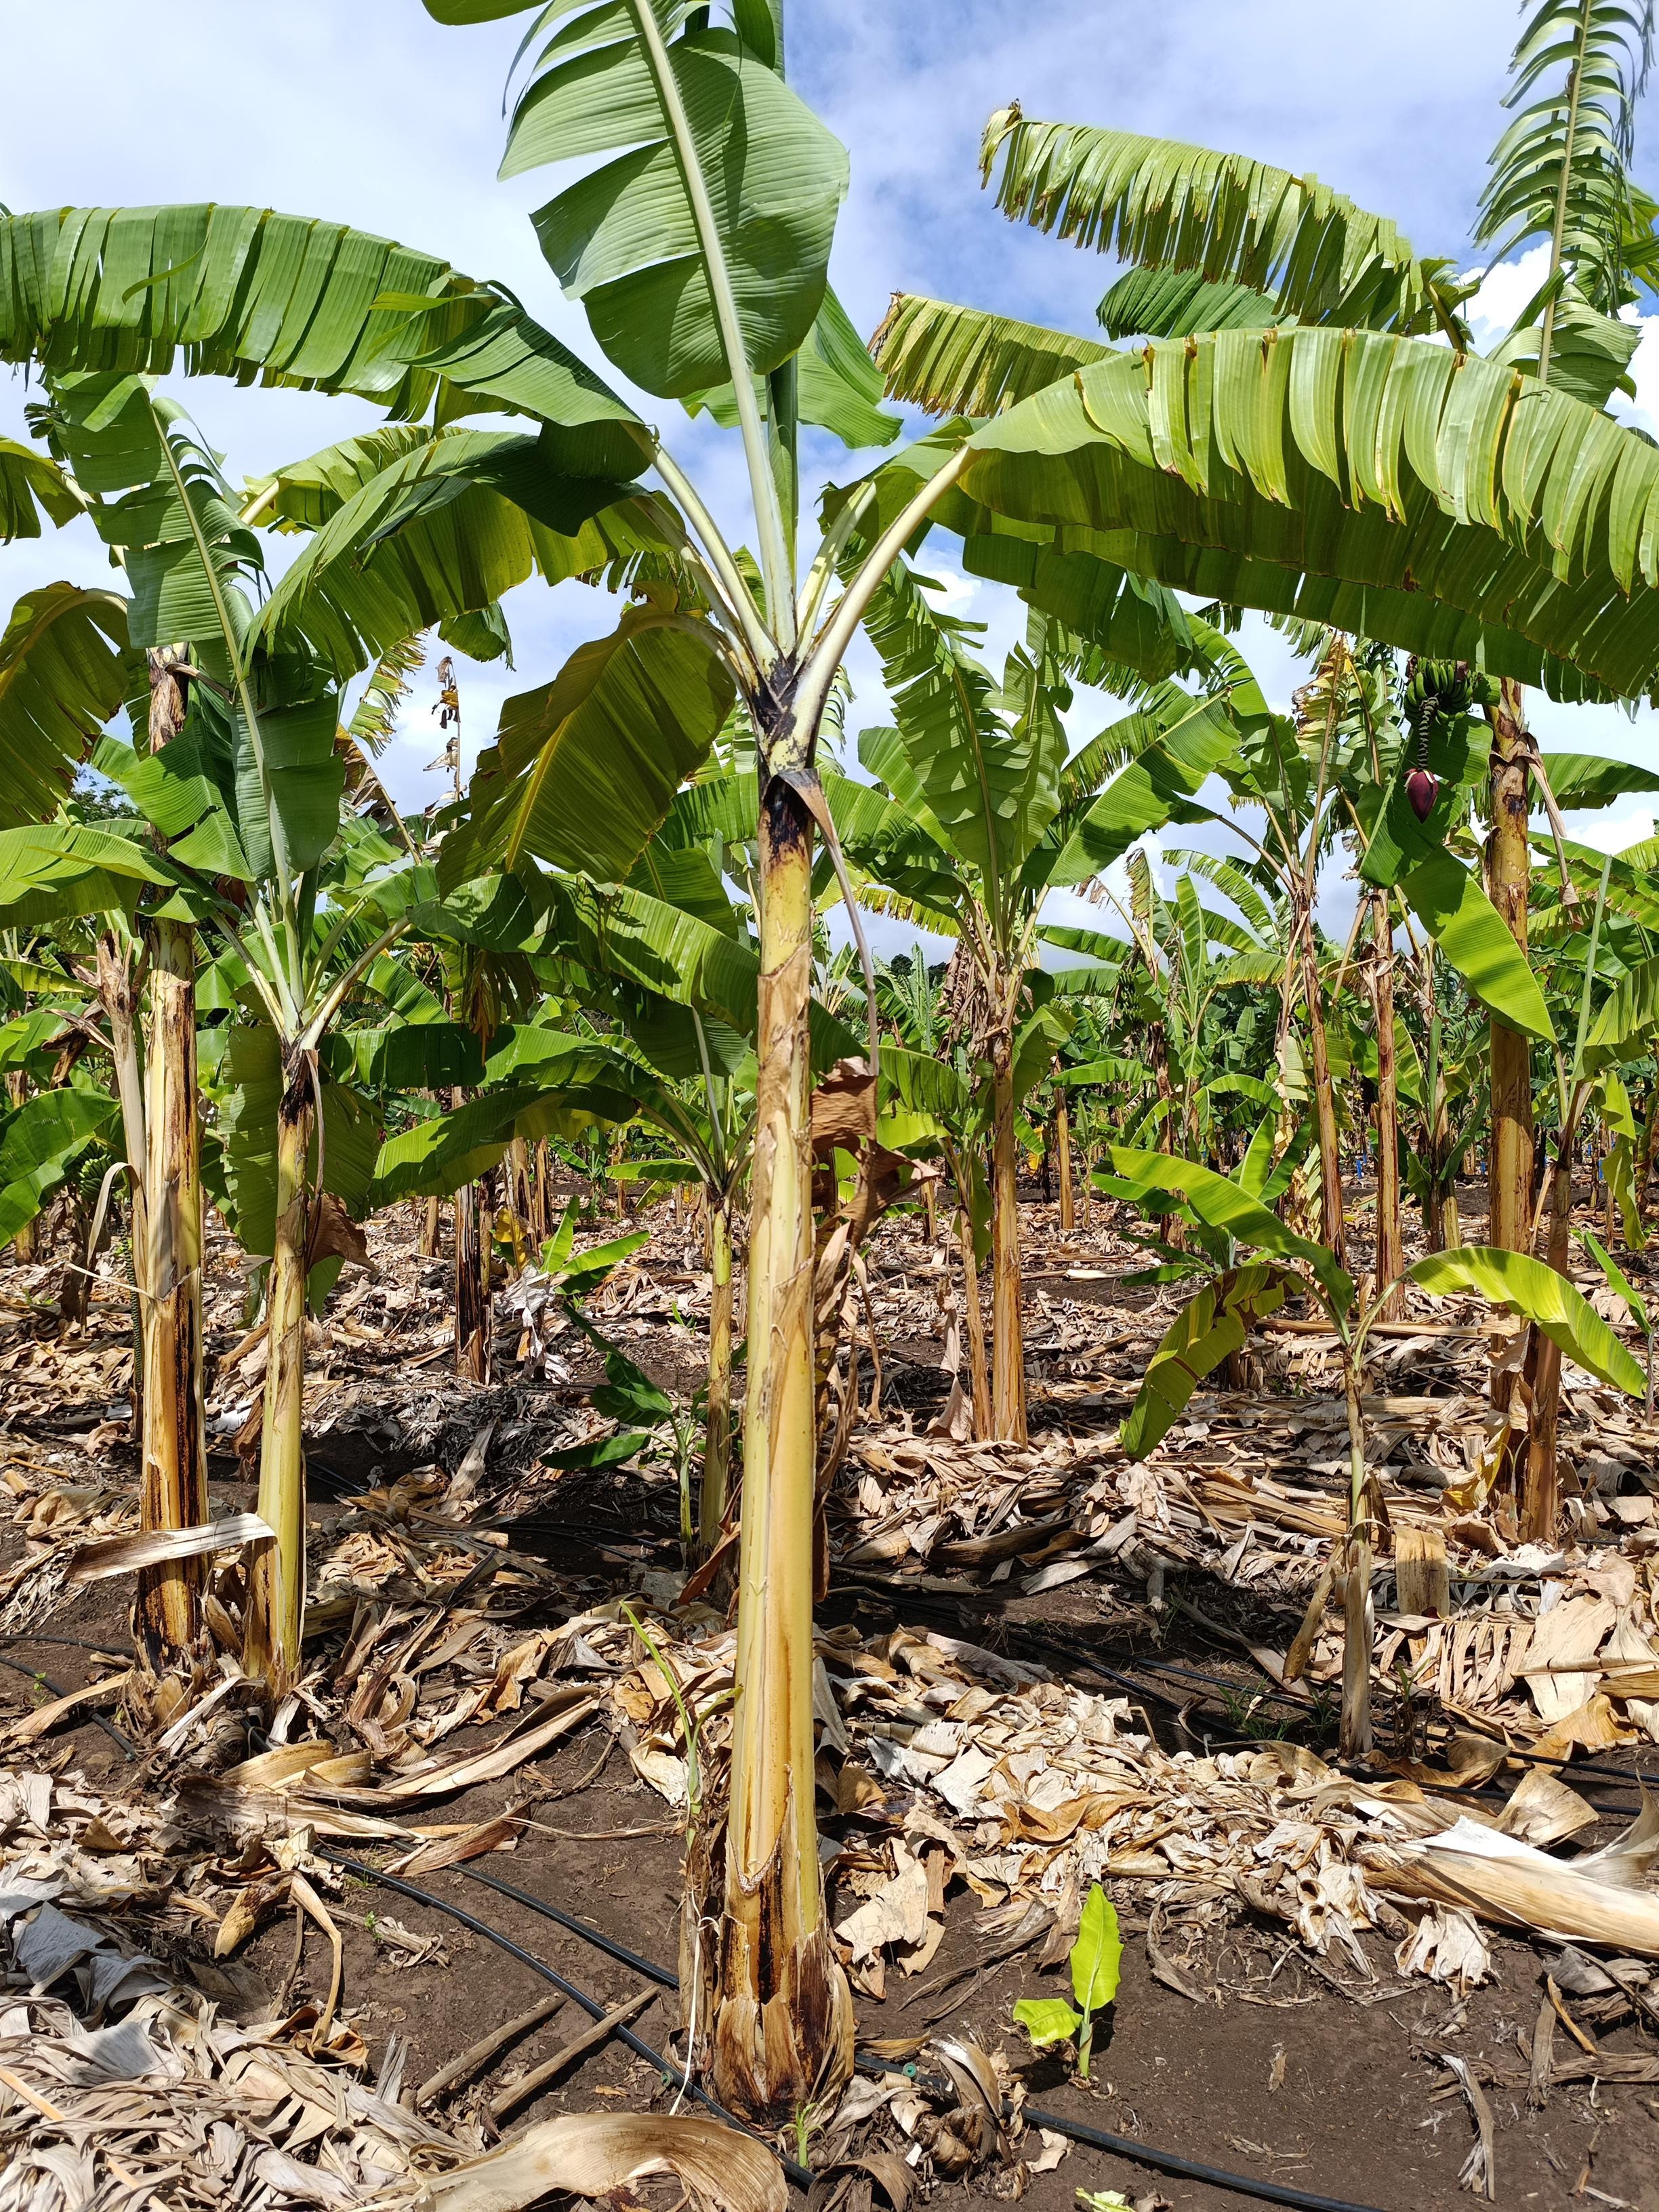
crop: banana
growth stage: vegetative
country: Tanzania
